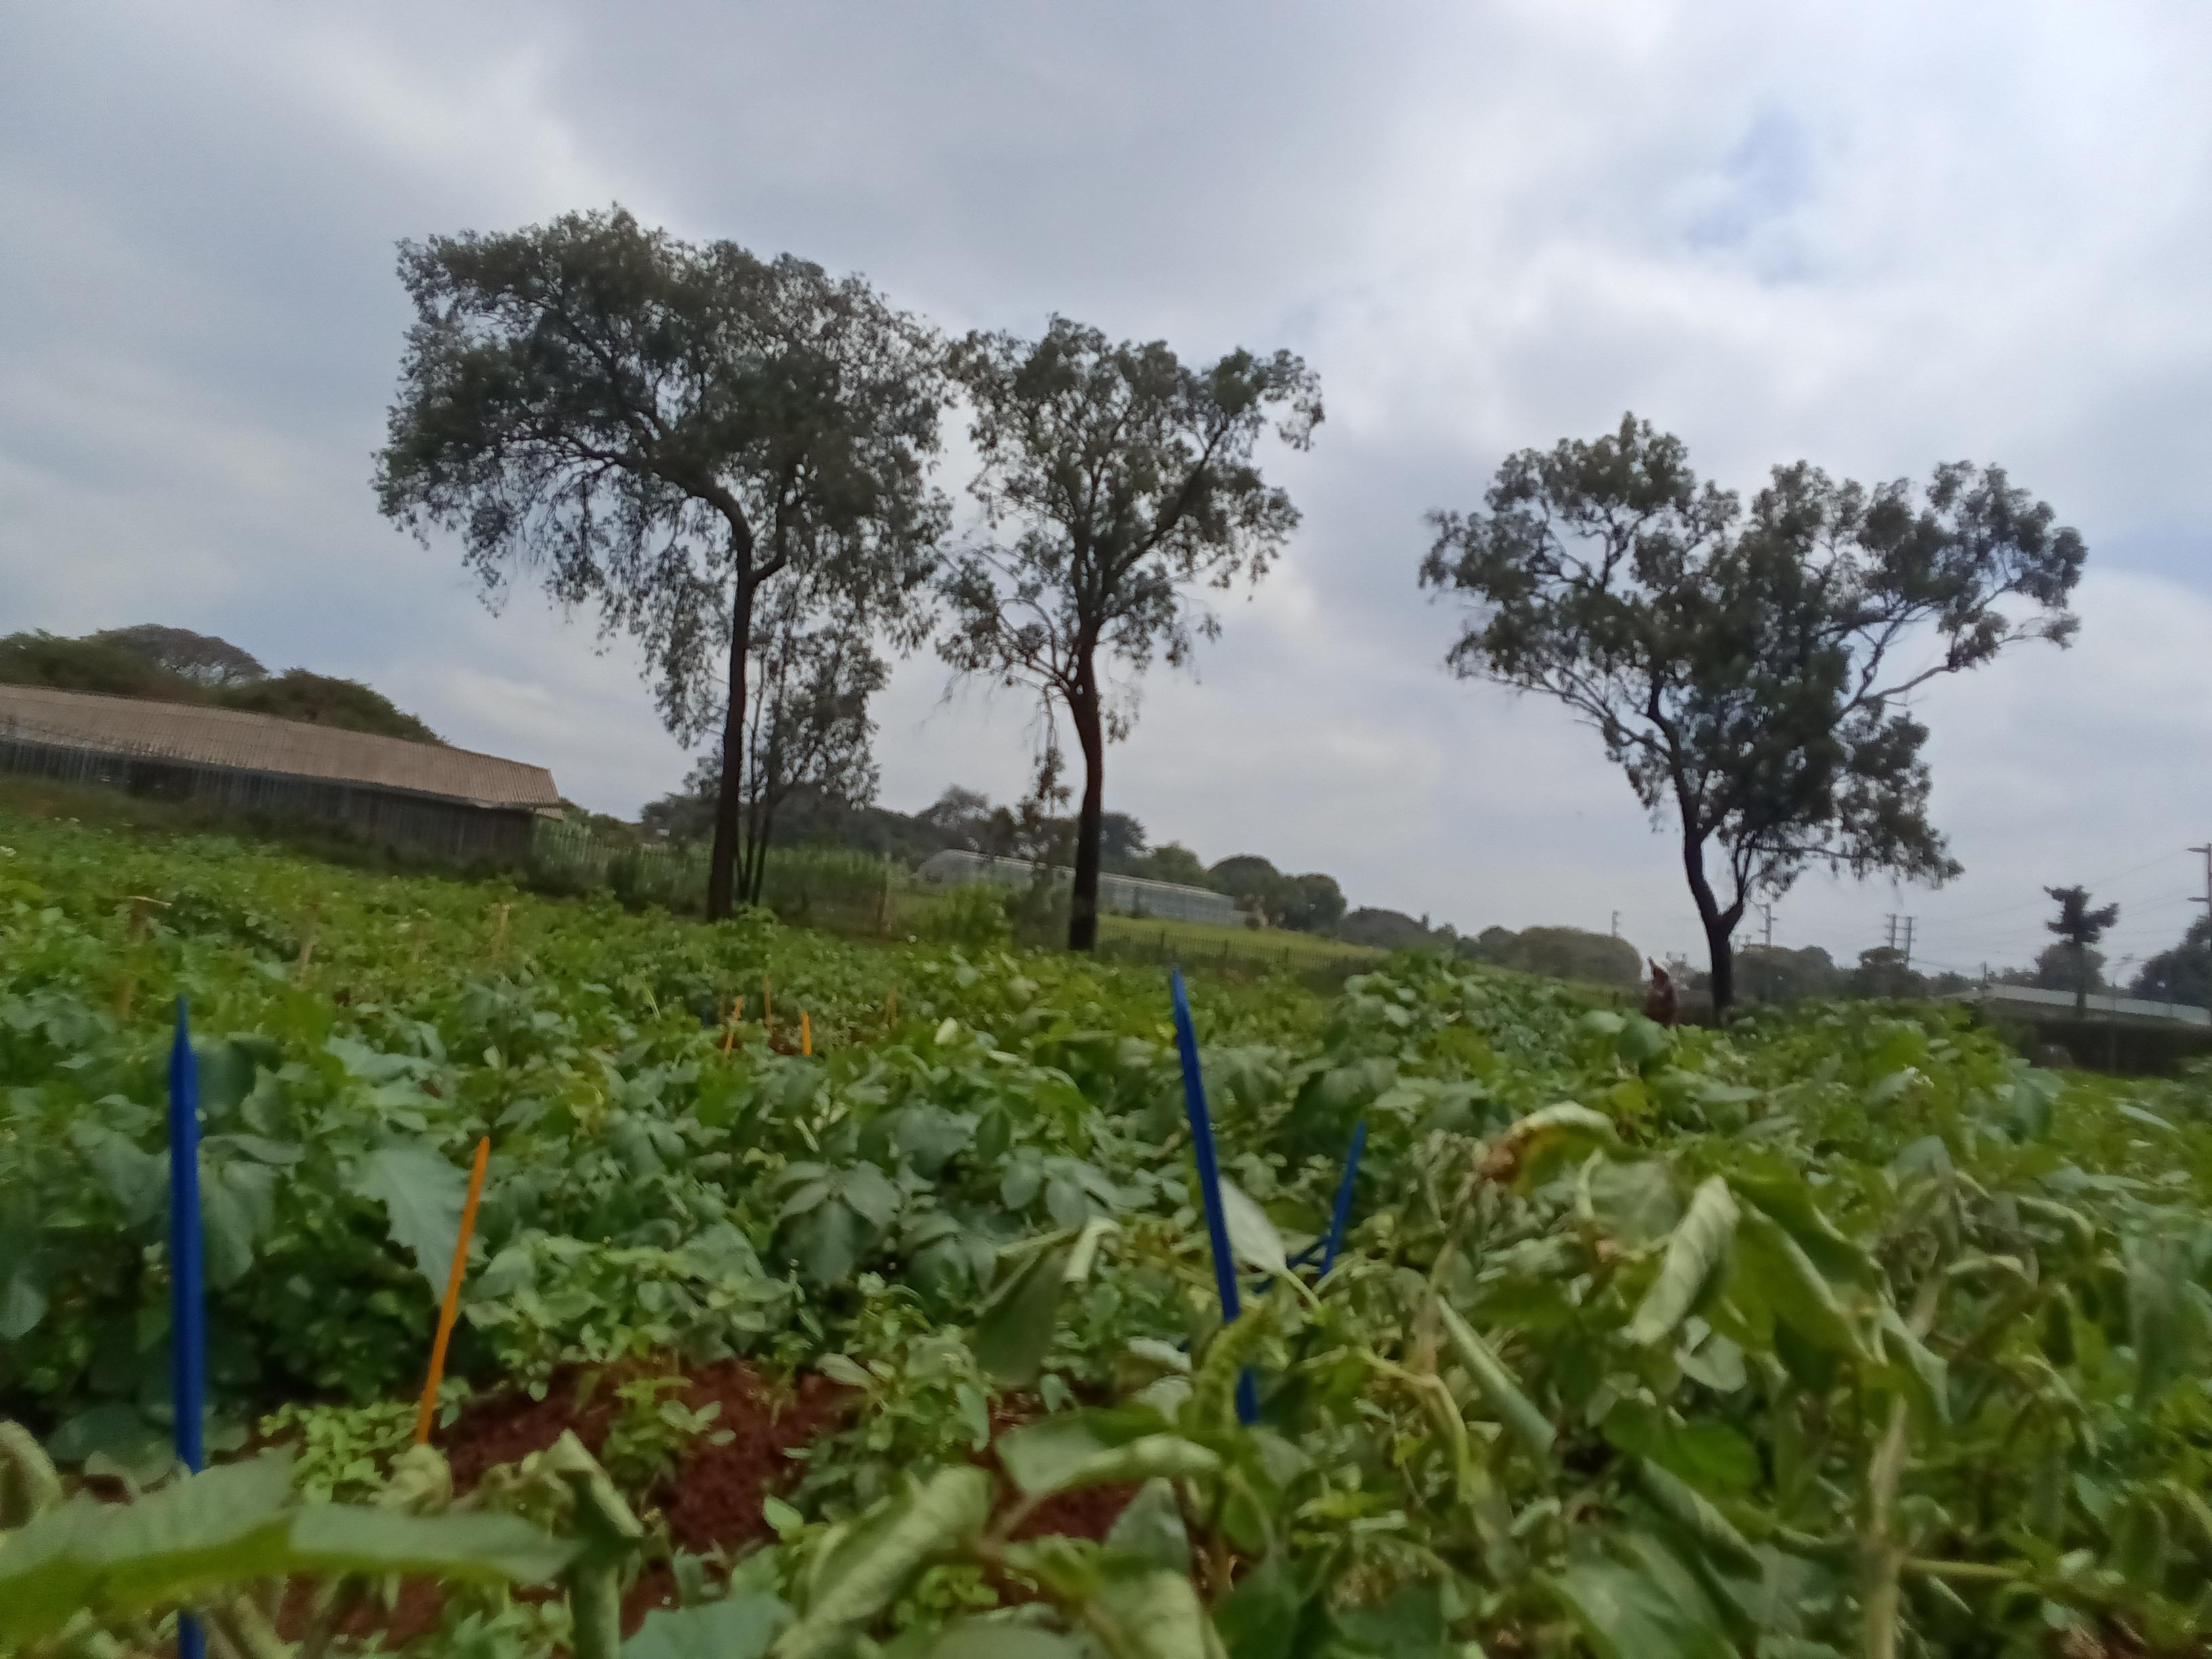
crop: potato
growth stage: harvest maturity
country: Kenya
